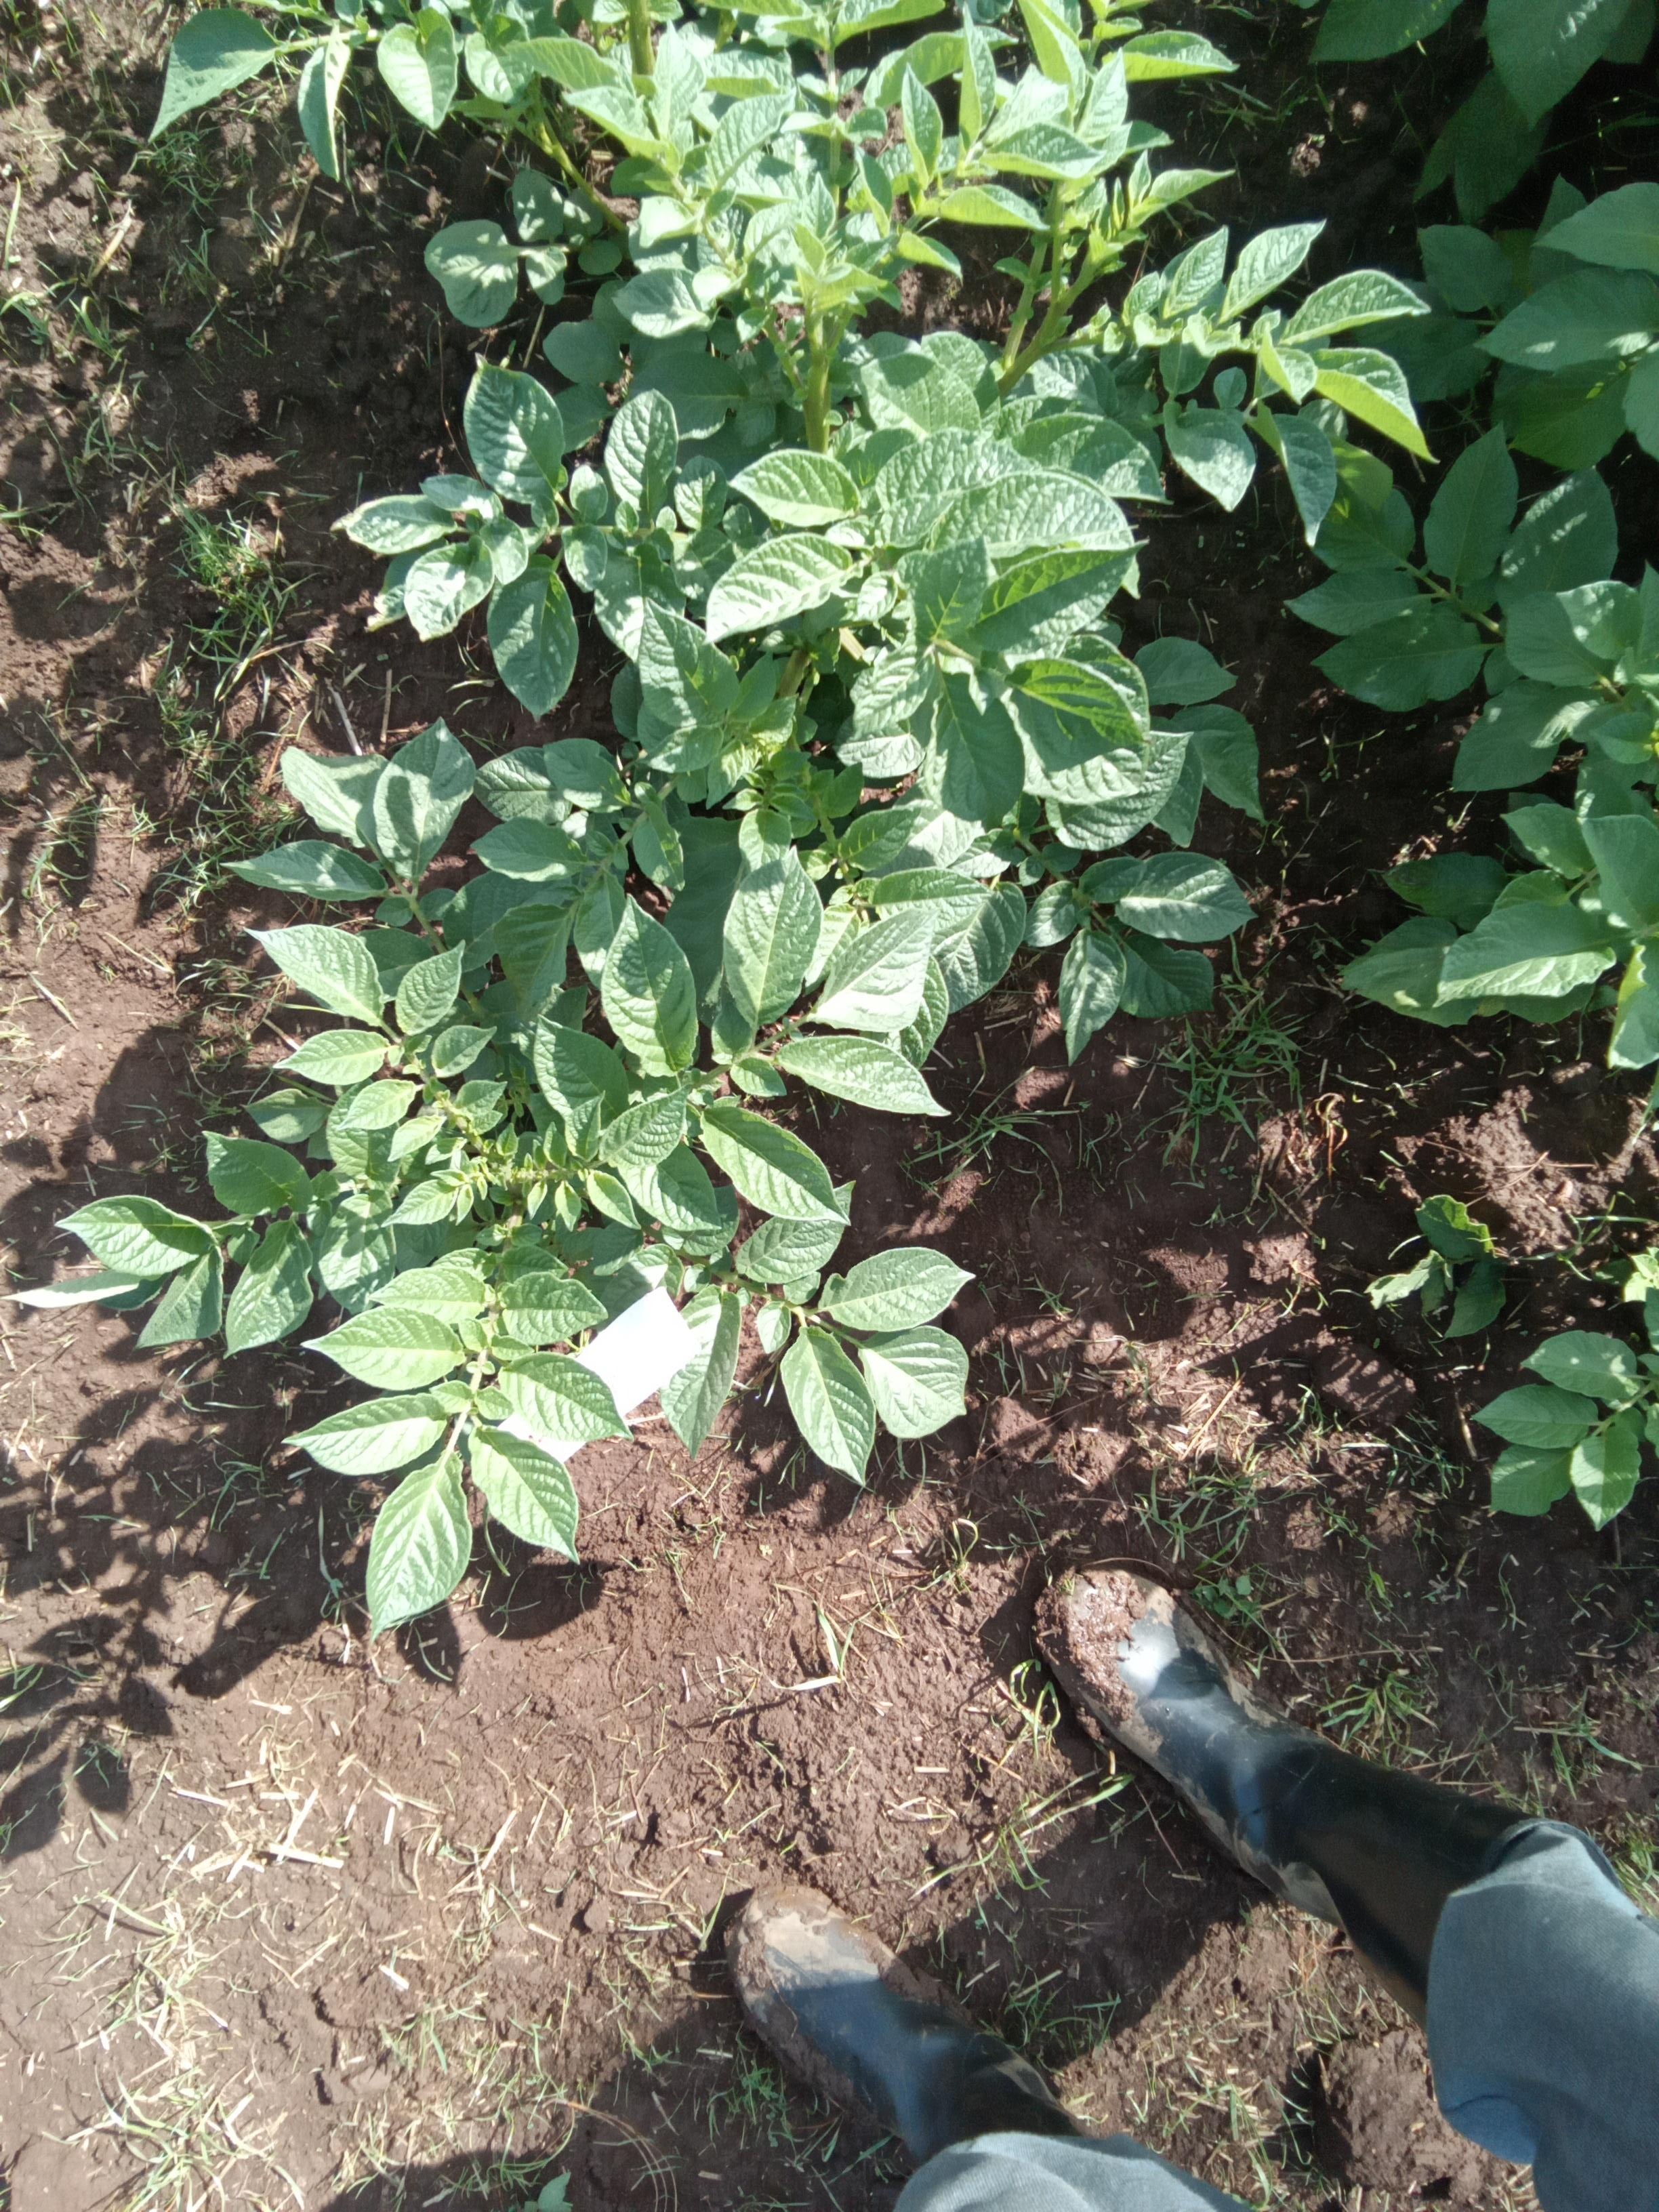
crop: potato
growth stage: vegetative
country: Kenya
